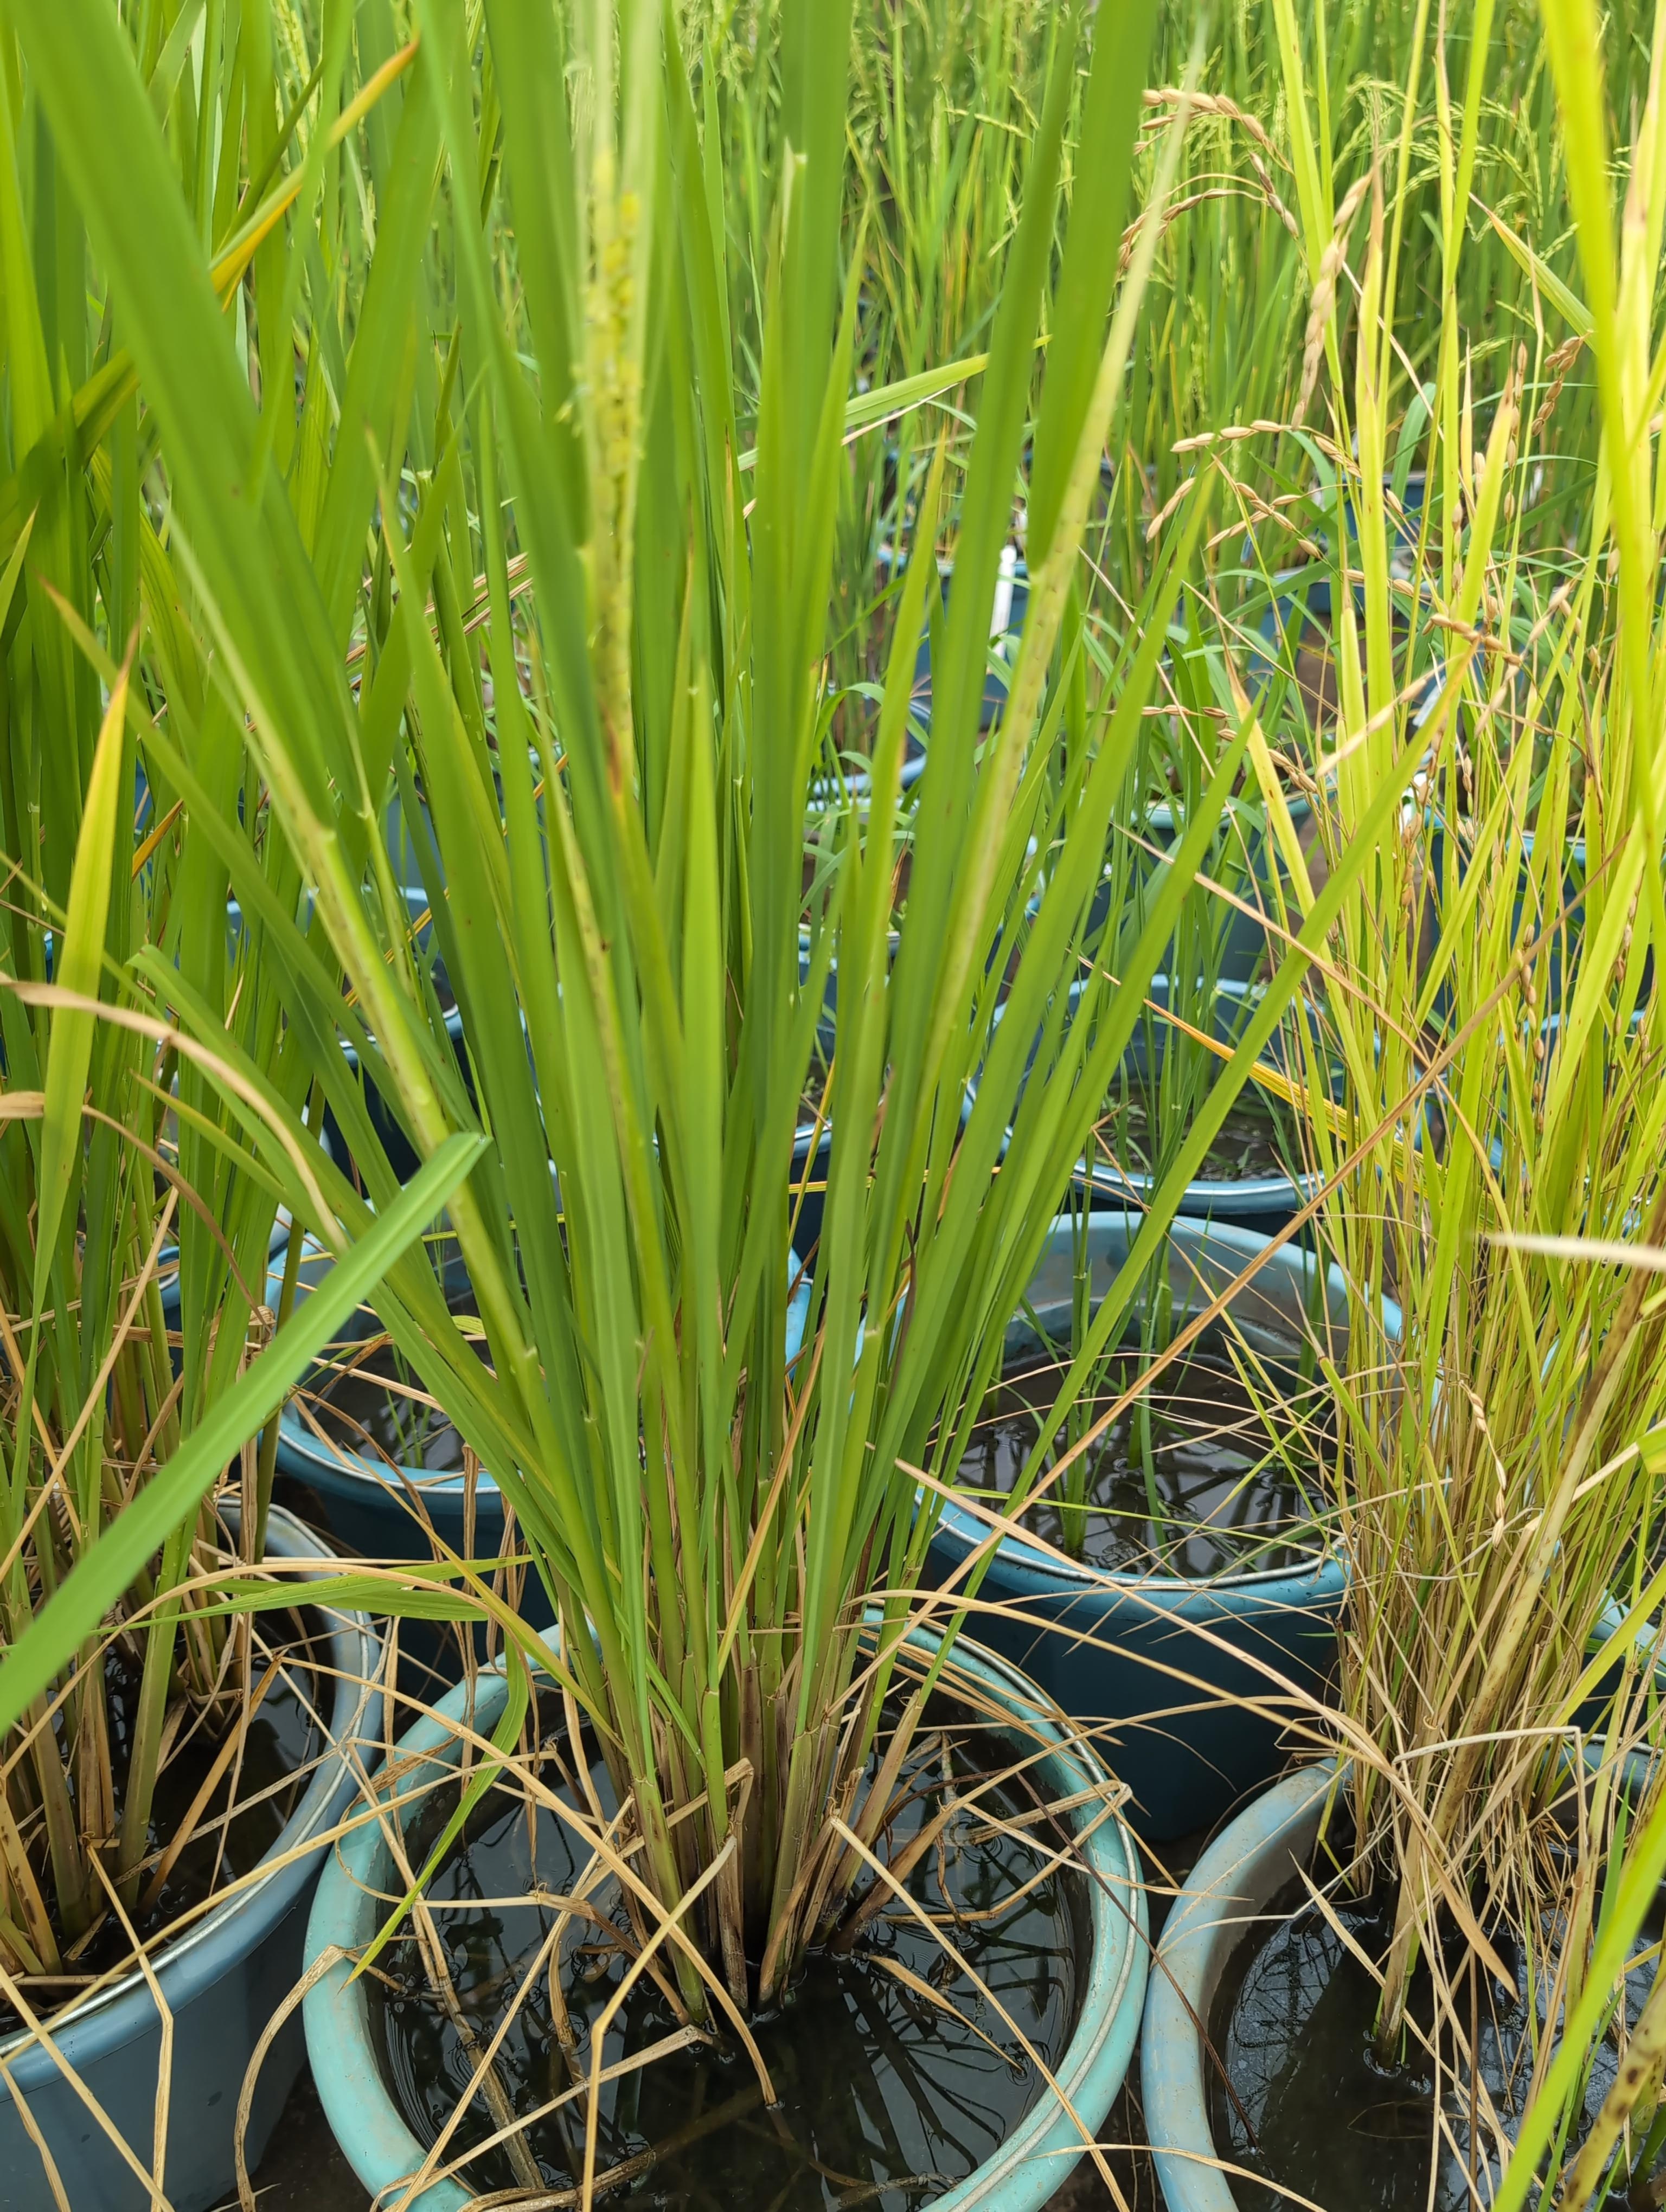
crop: rice
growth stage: heading
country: Côte d'Ivoire
